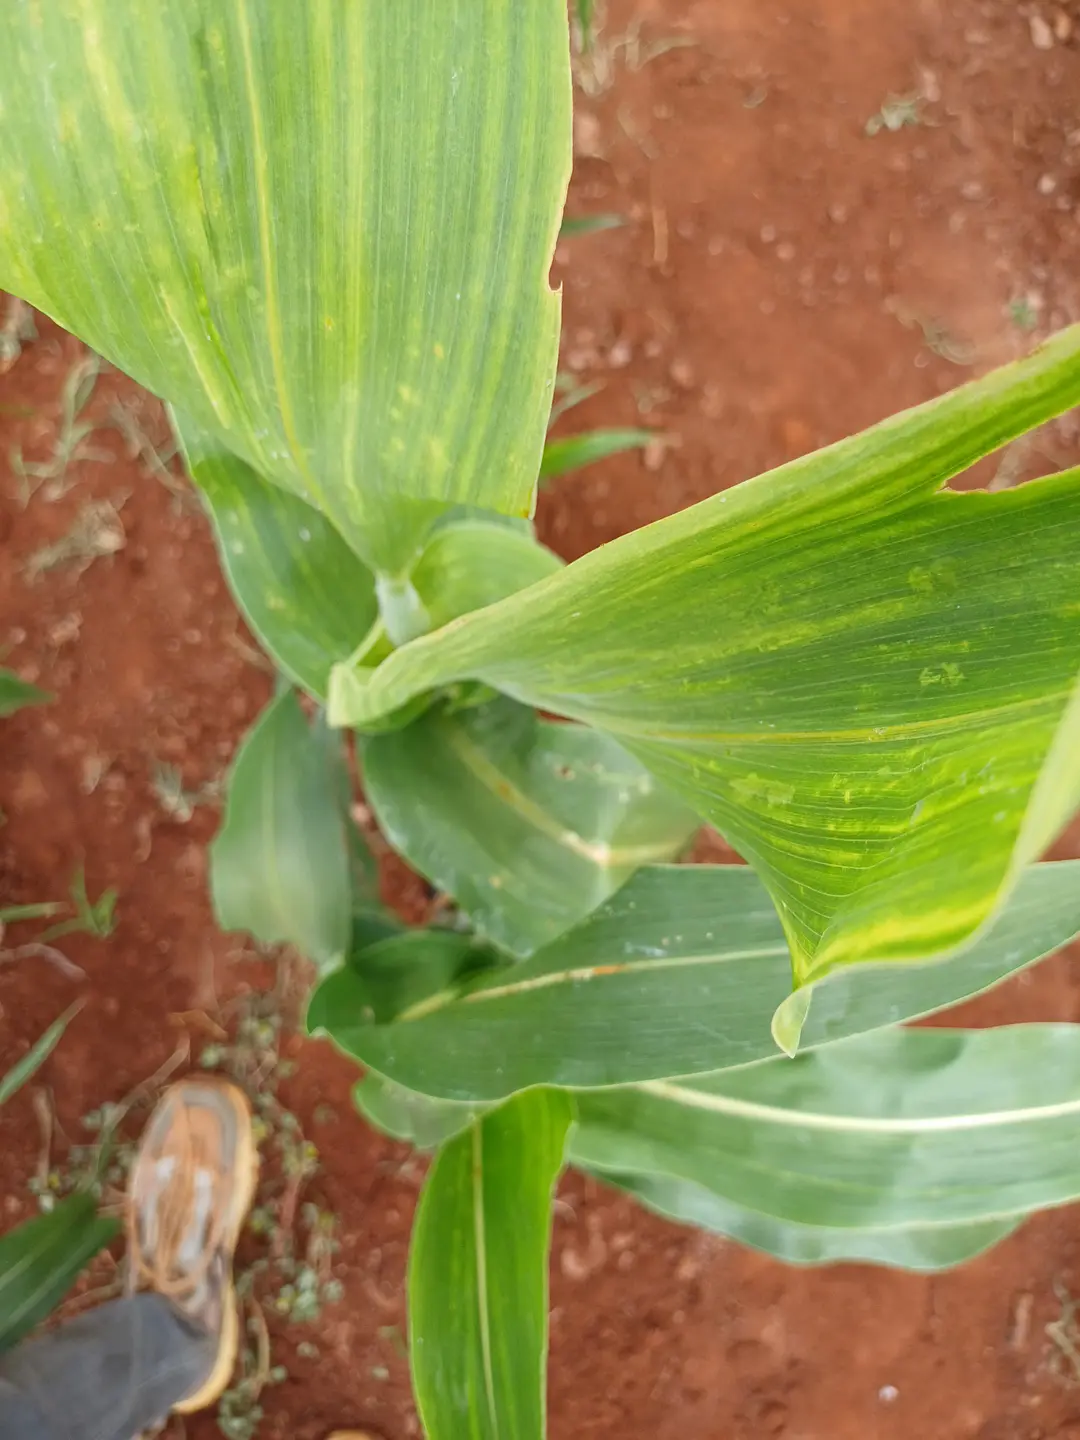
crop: sorghum
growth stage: vegetative
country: Kenya
